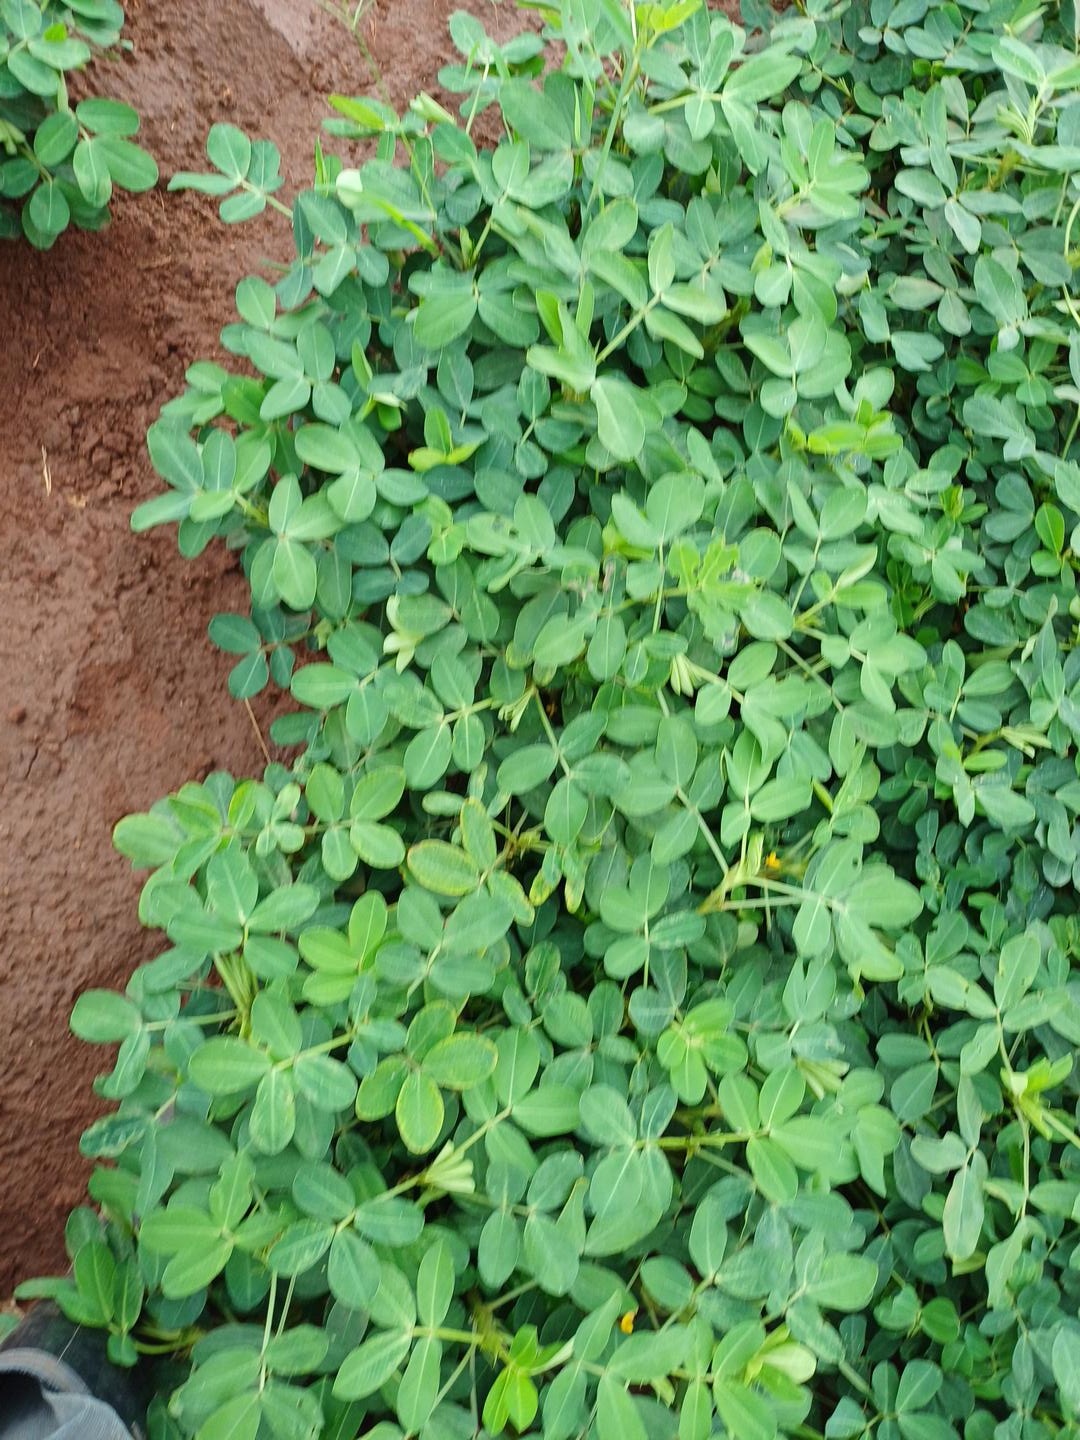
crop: groundnut
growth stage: vegetative
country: Kenya
